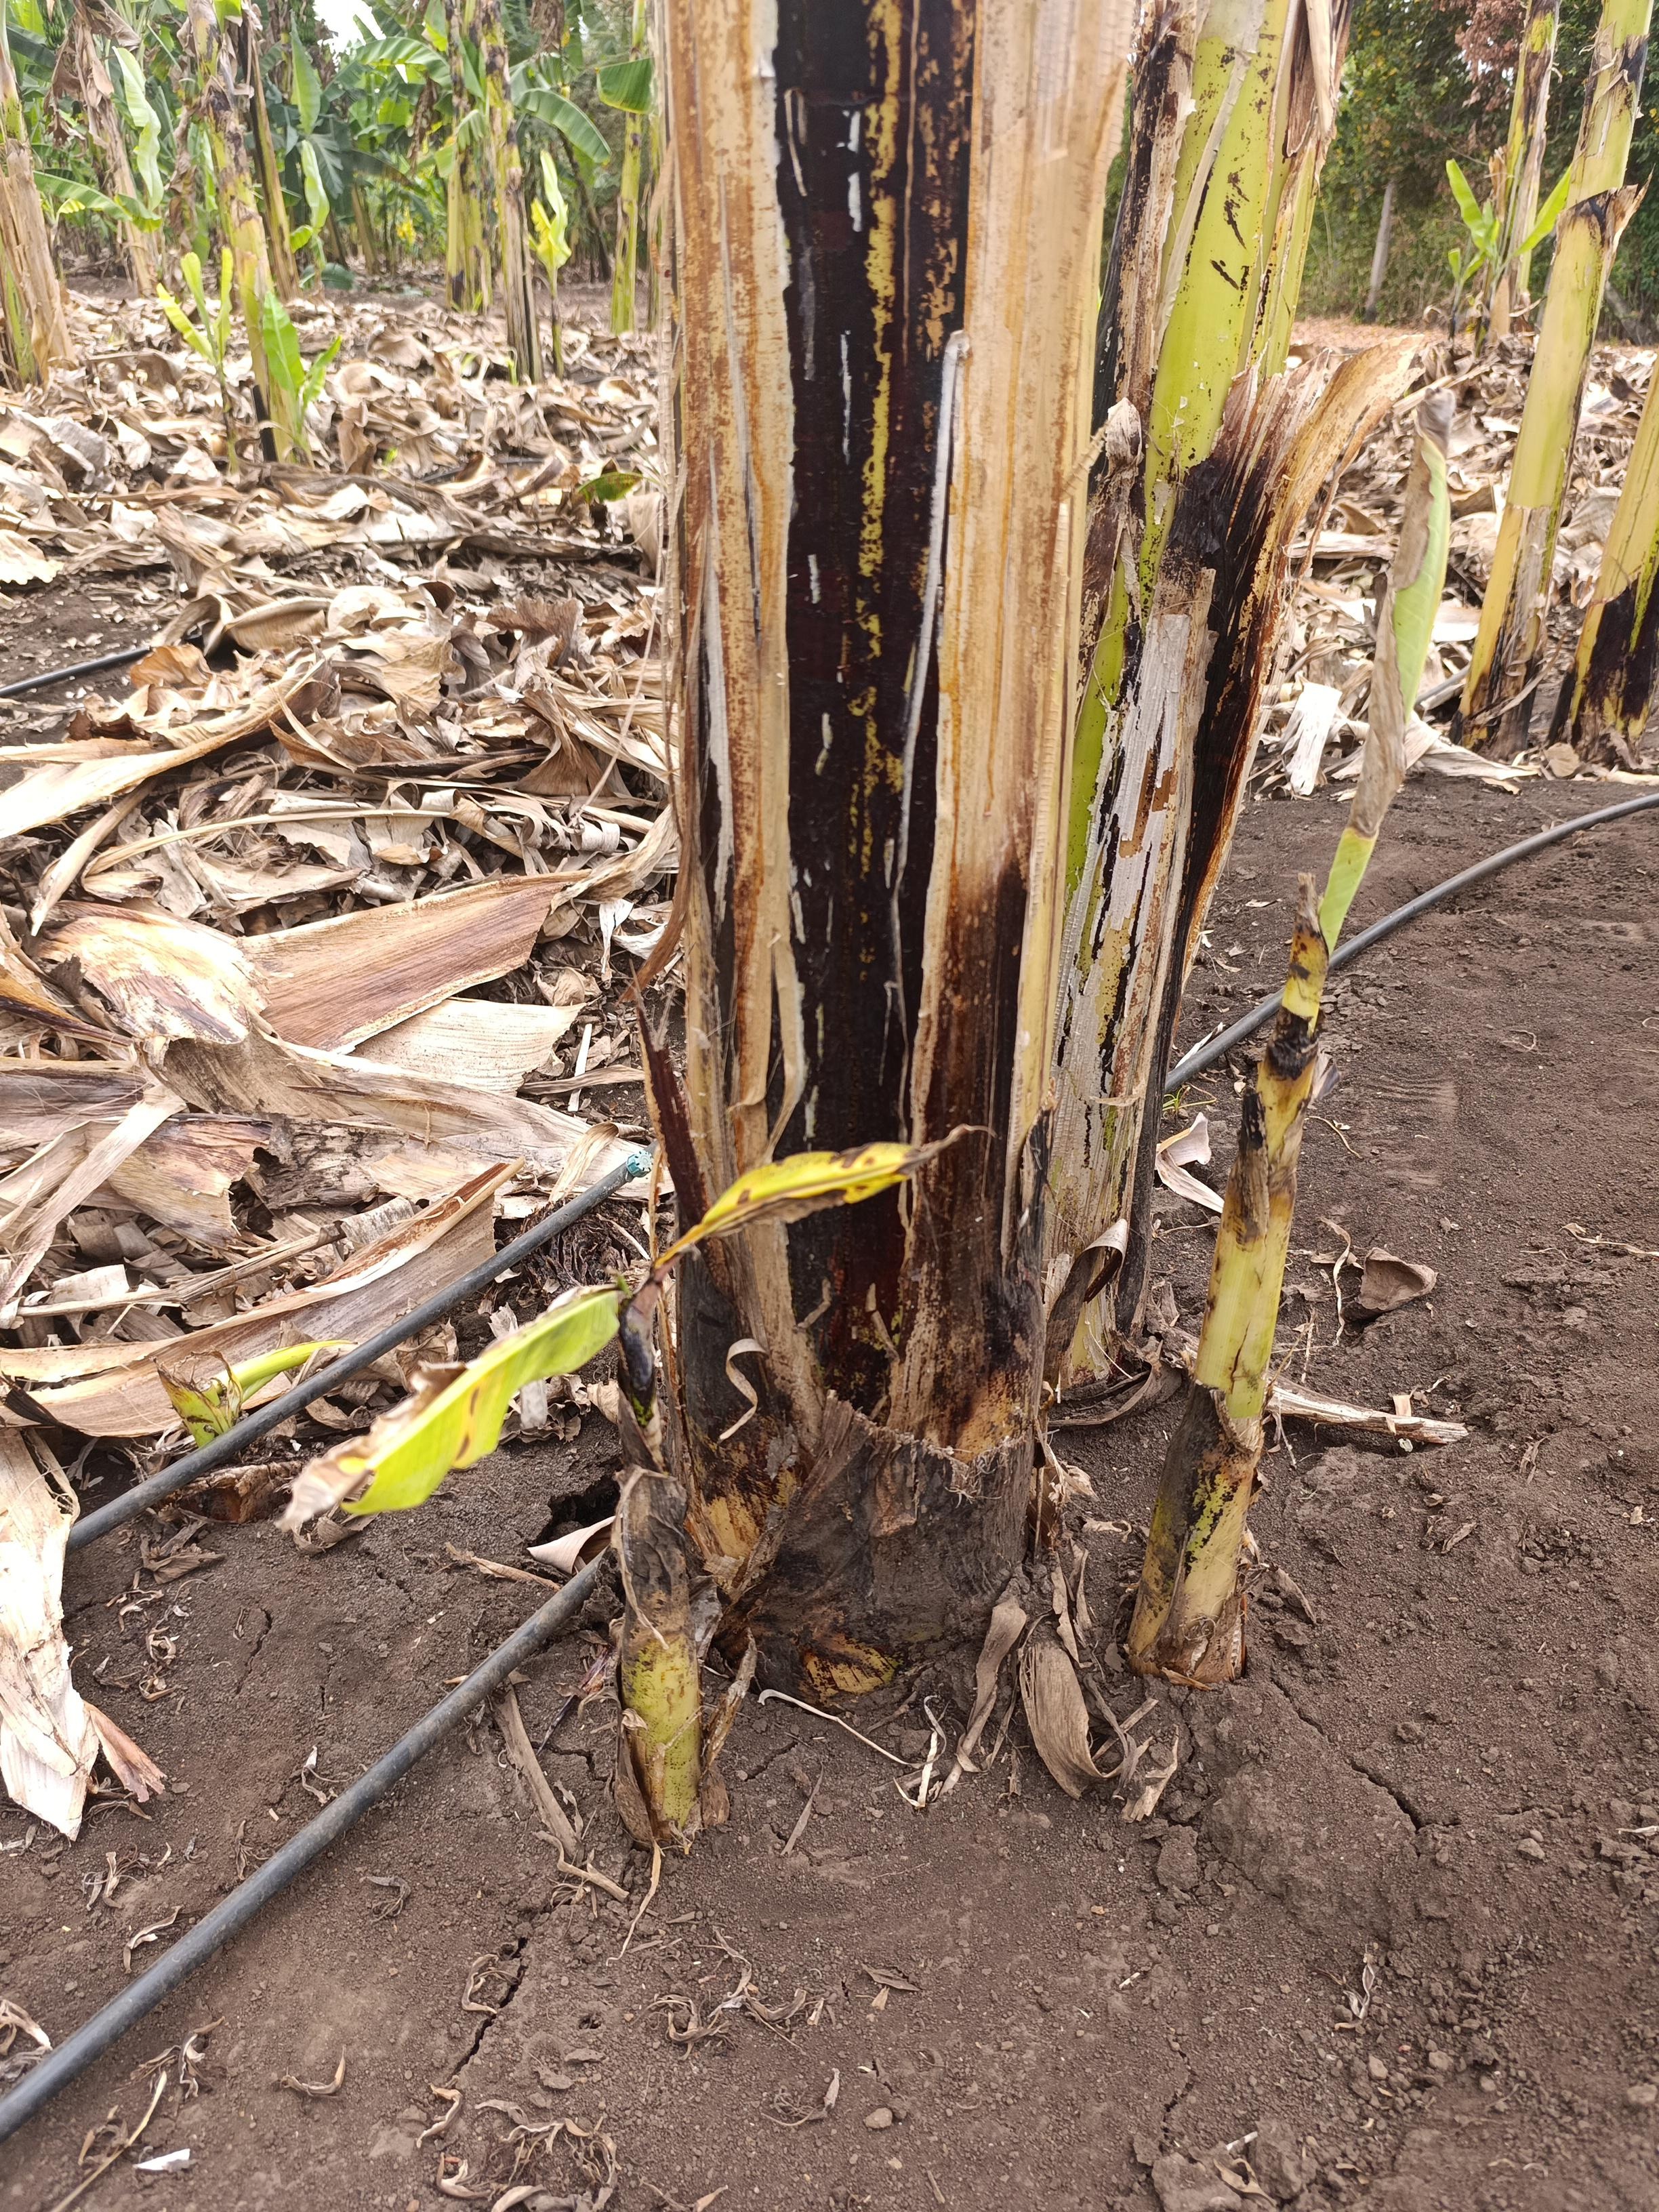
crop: banana
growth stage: emergence sucker
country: Tanzania
